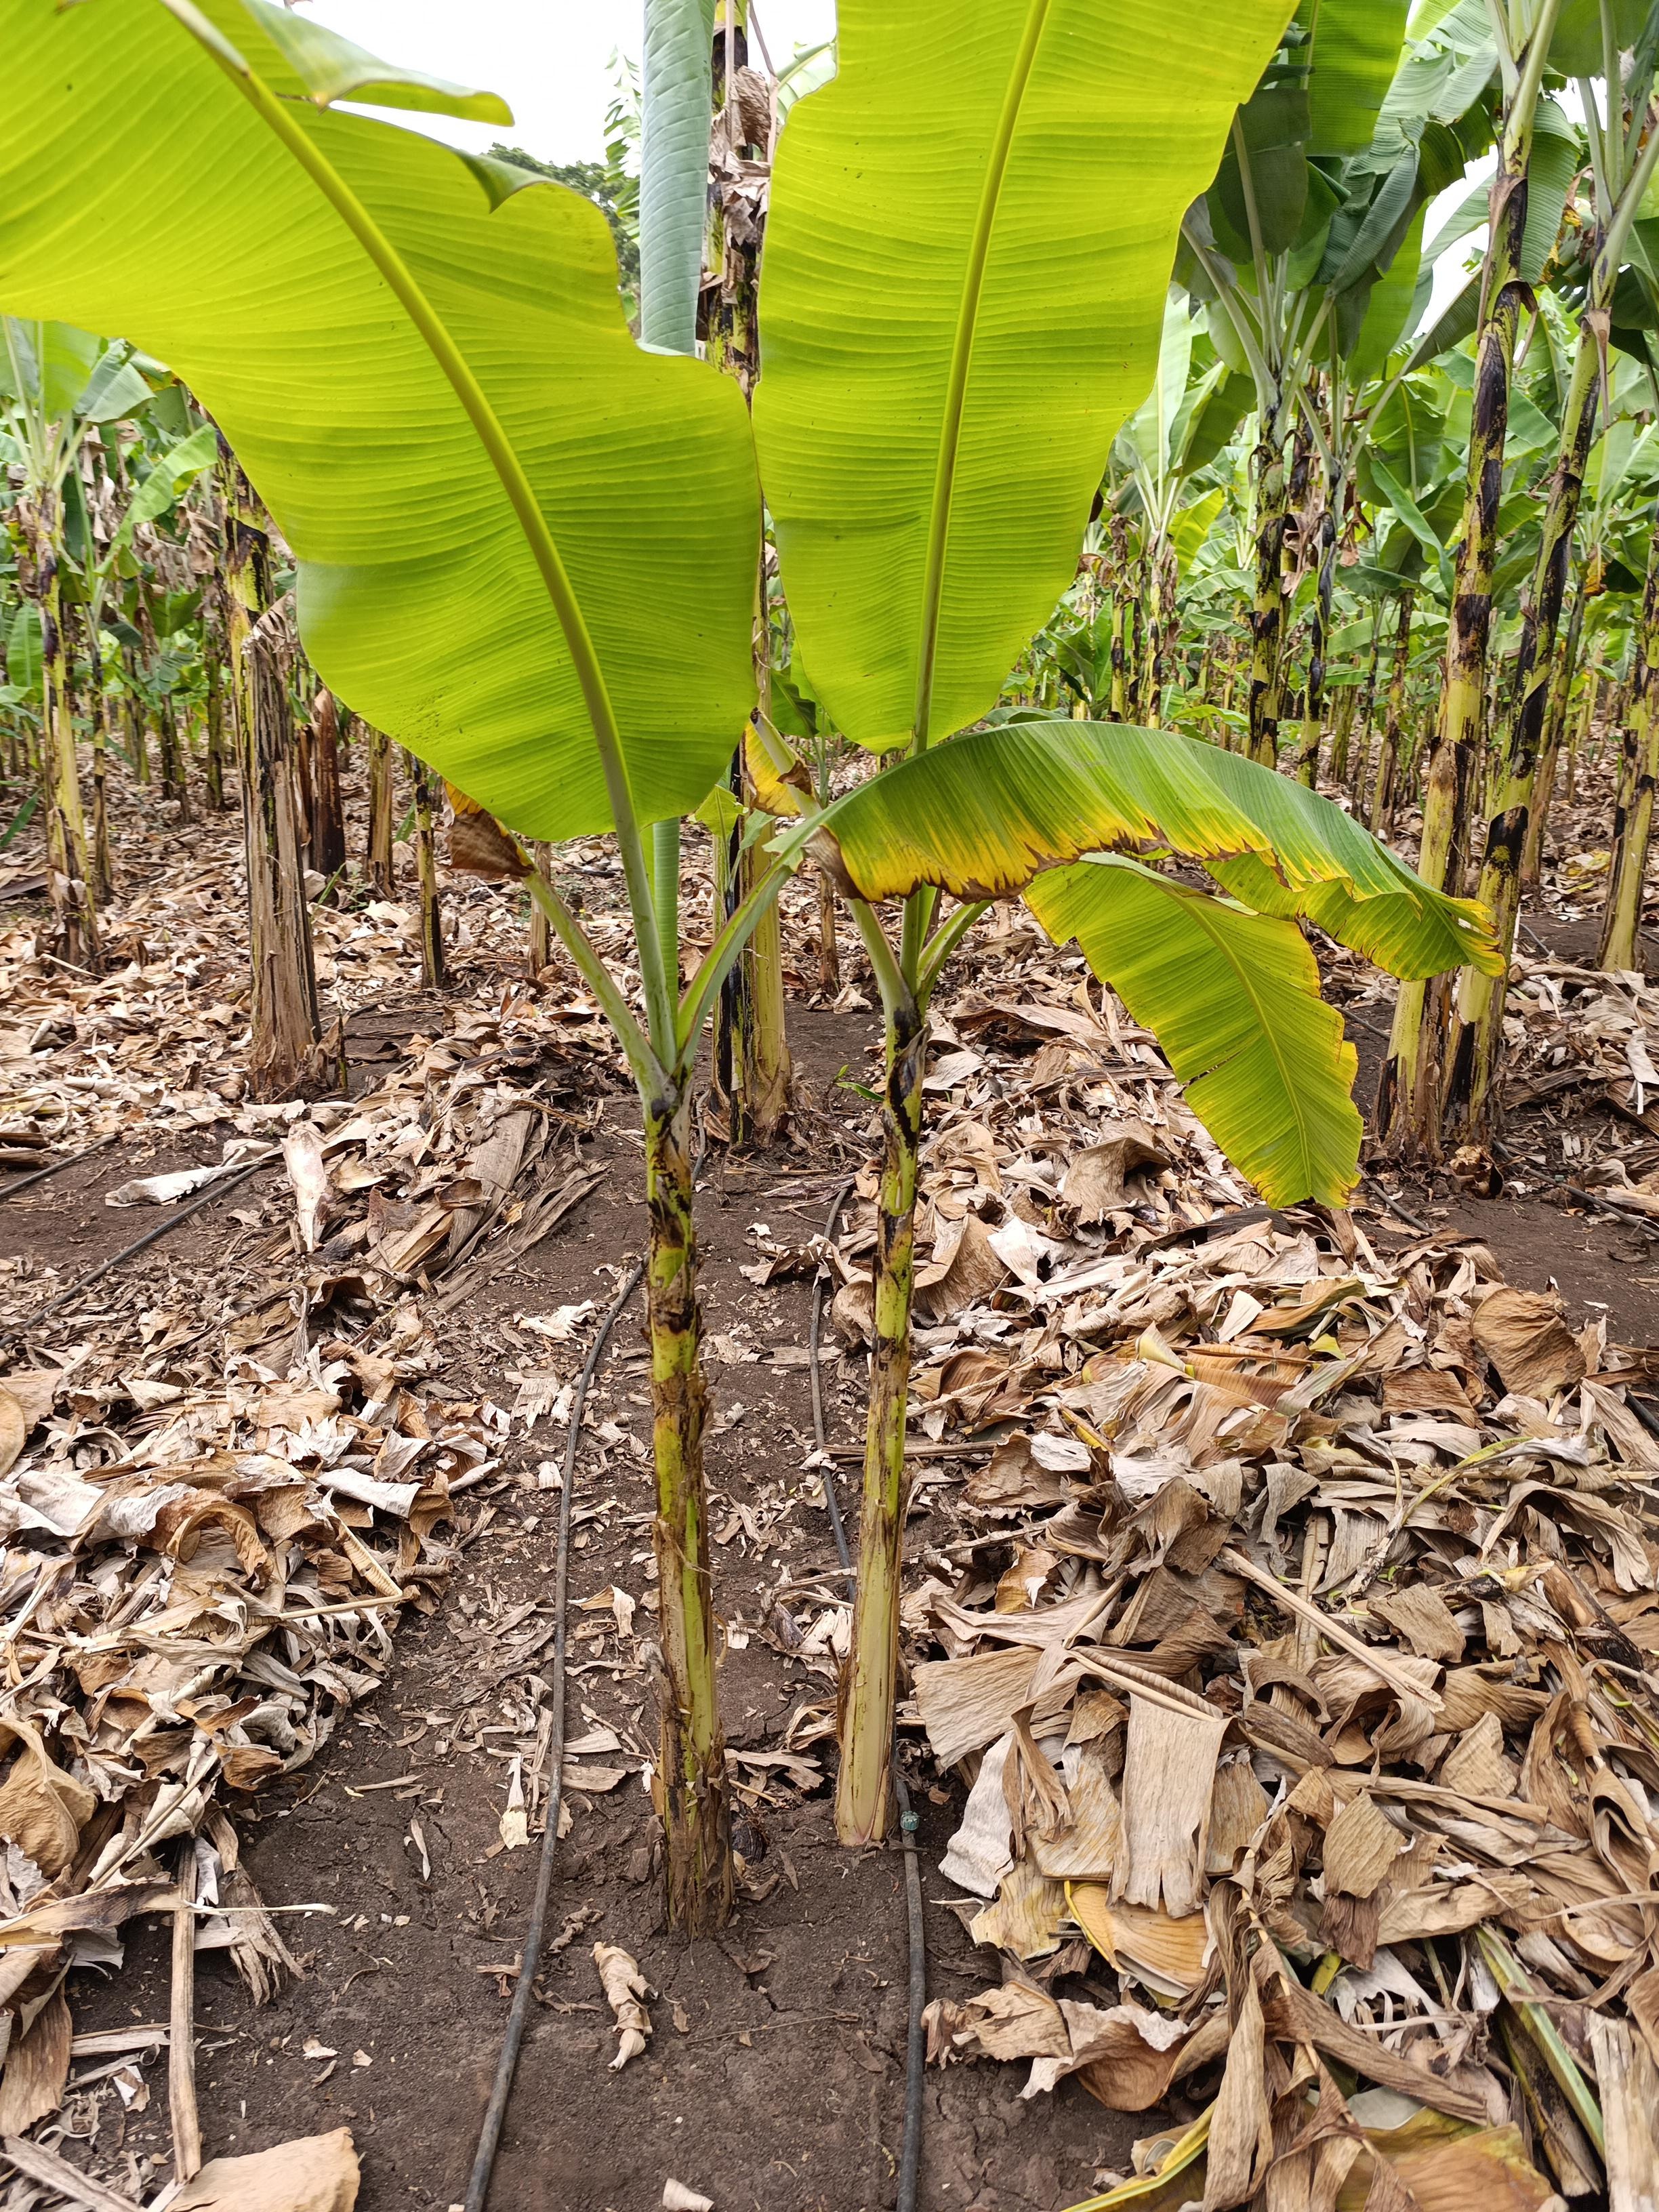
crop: banana
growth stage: vegetative
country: Tanzania
